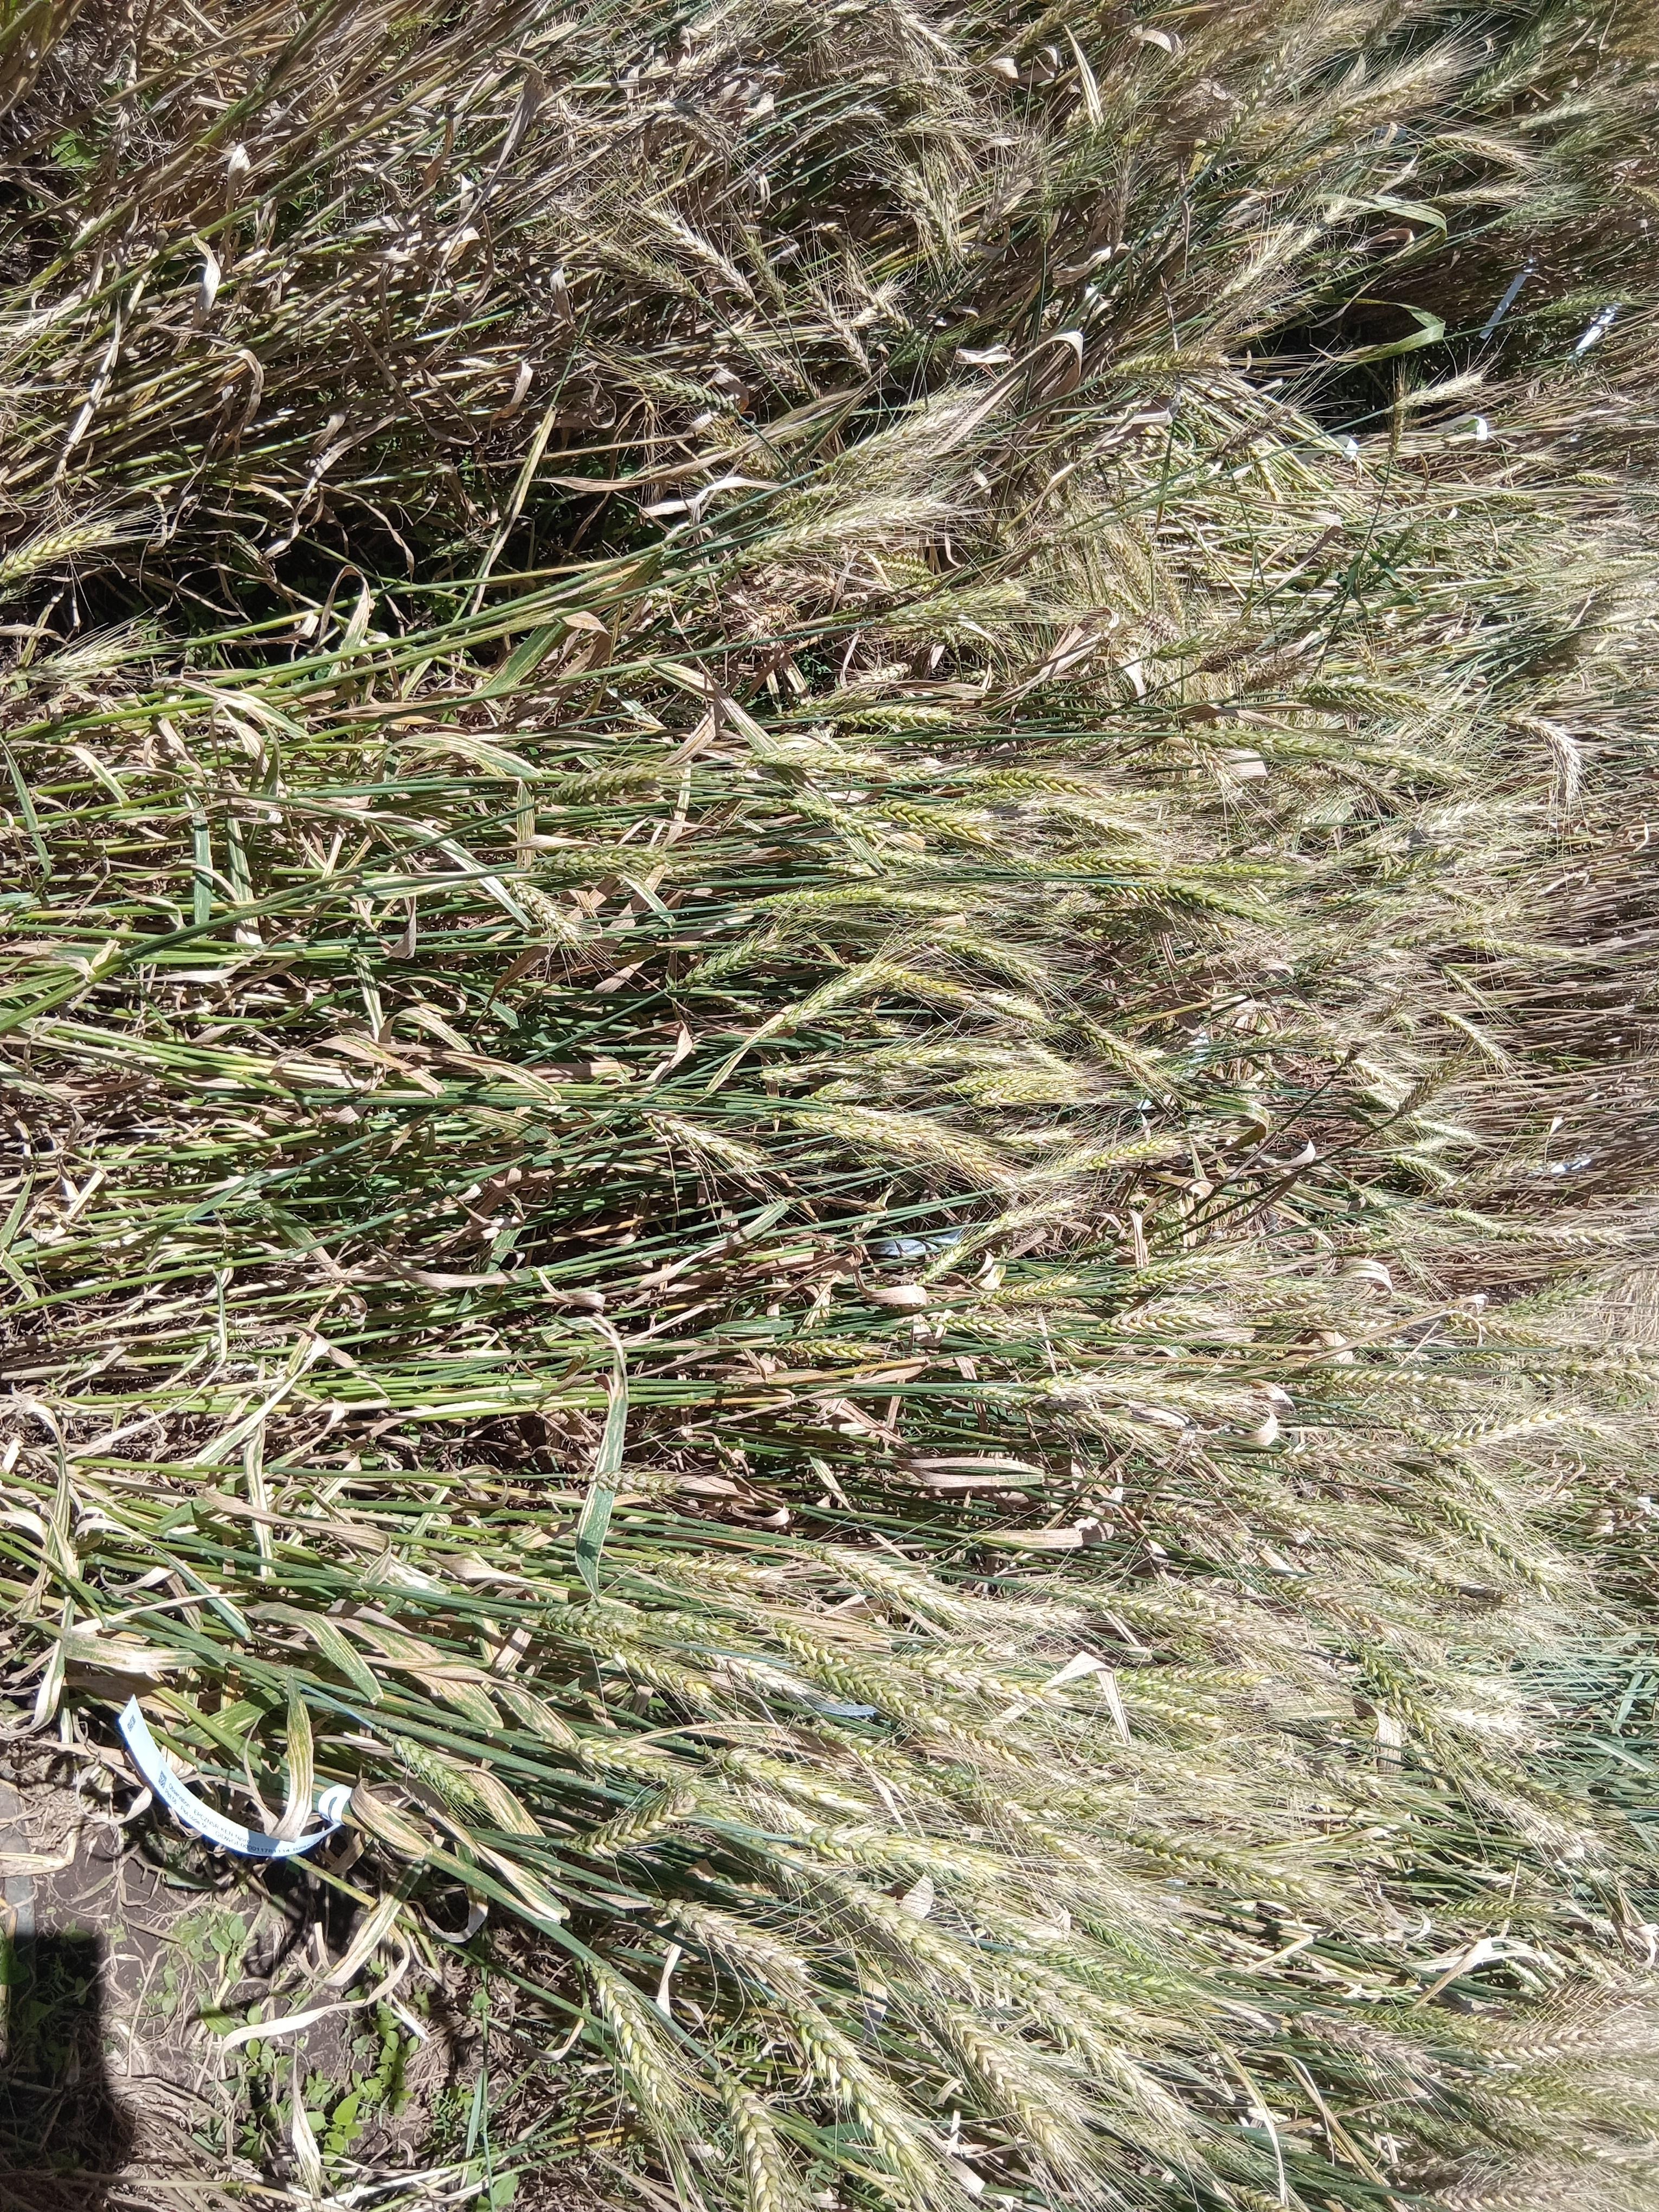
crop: wheat
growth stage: maturity
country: Kenya
